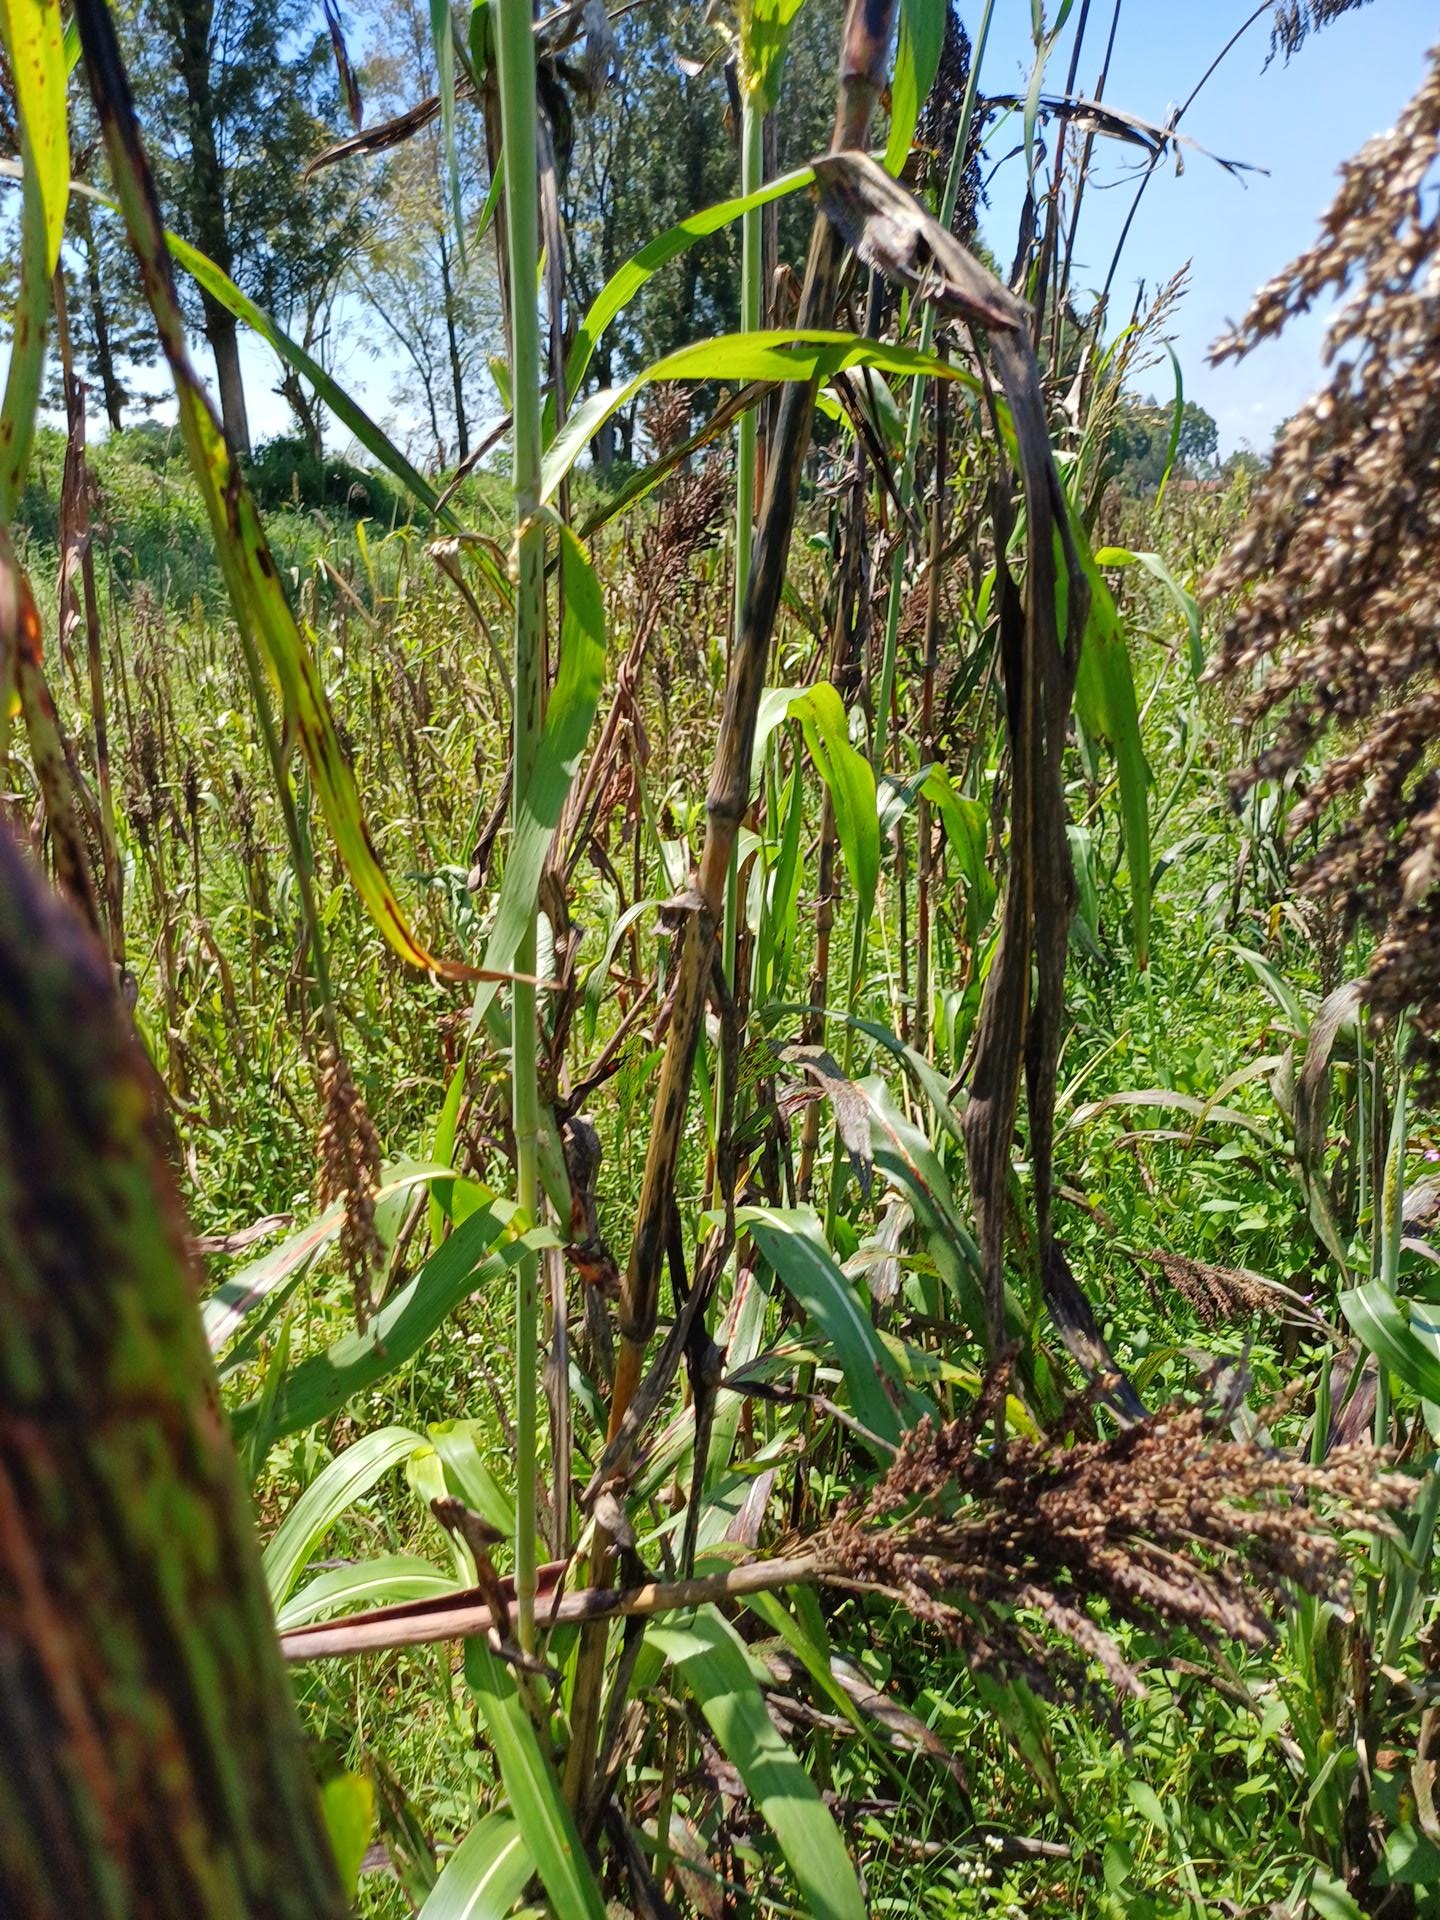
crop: sorghum
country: Kenya
